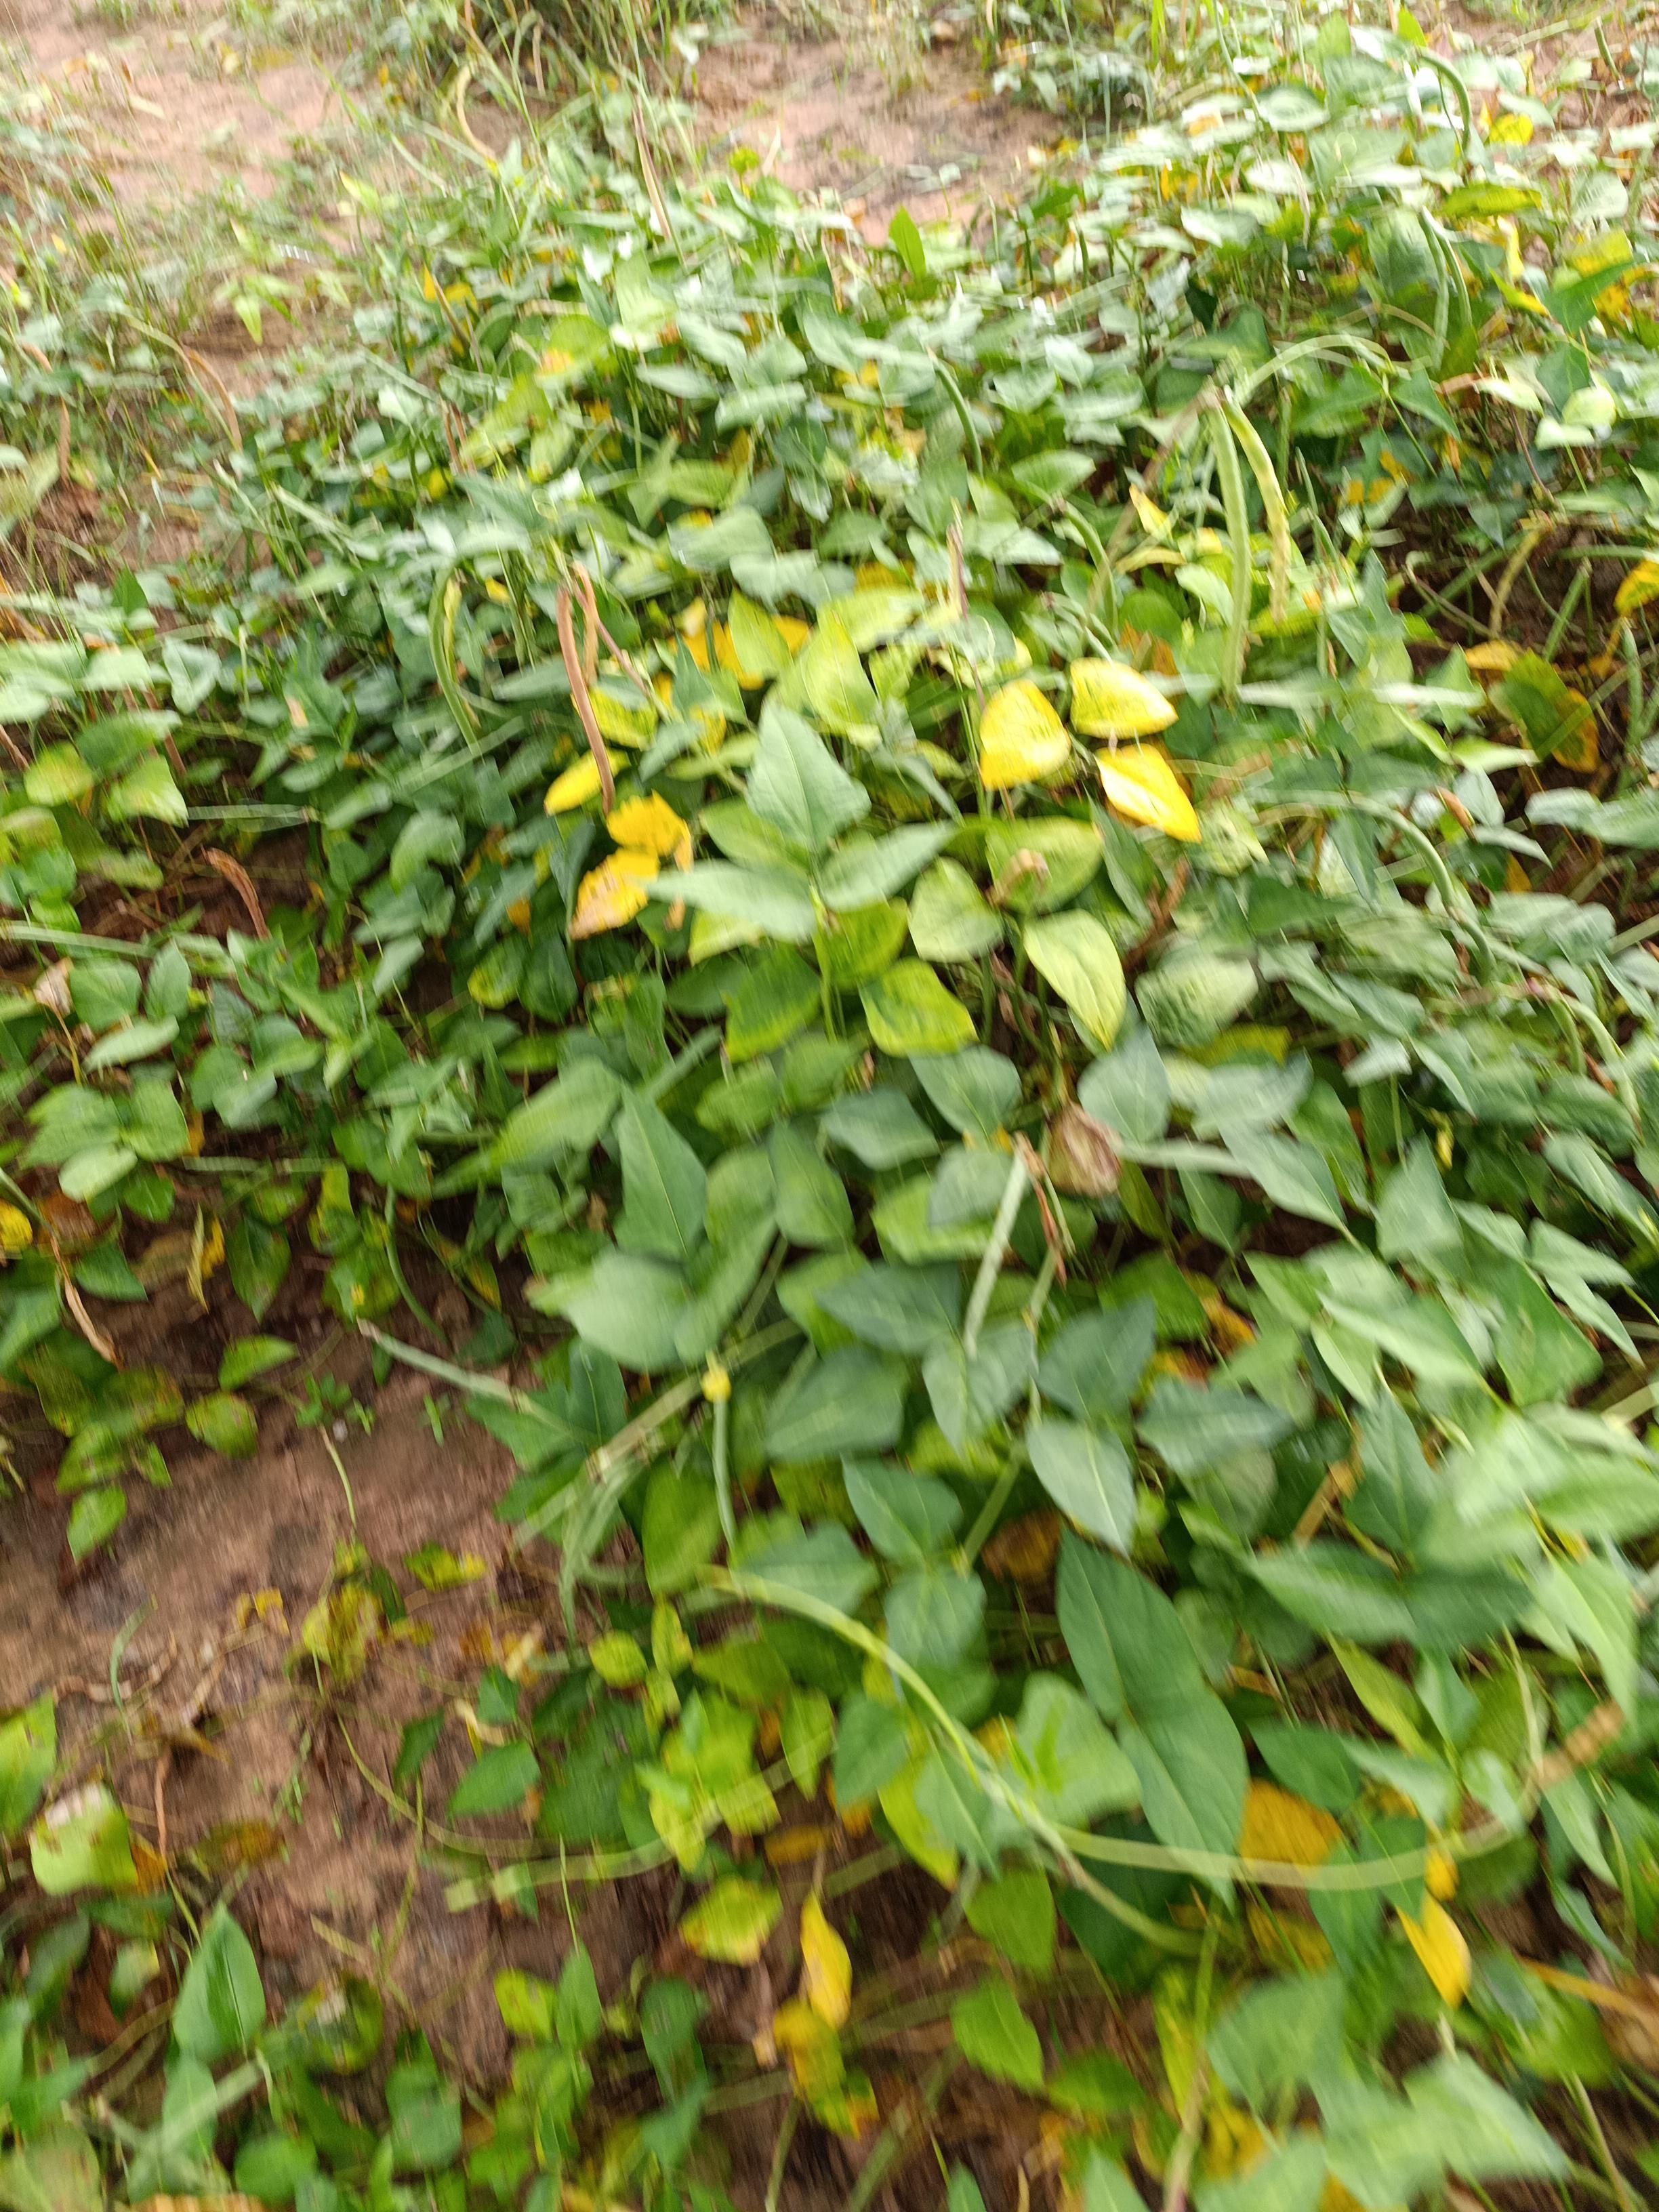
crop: cowpea
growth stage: maturity
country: Nigeria
